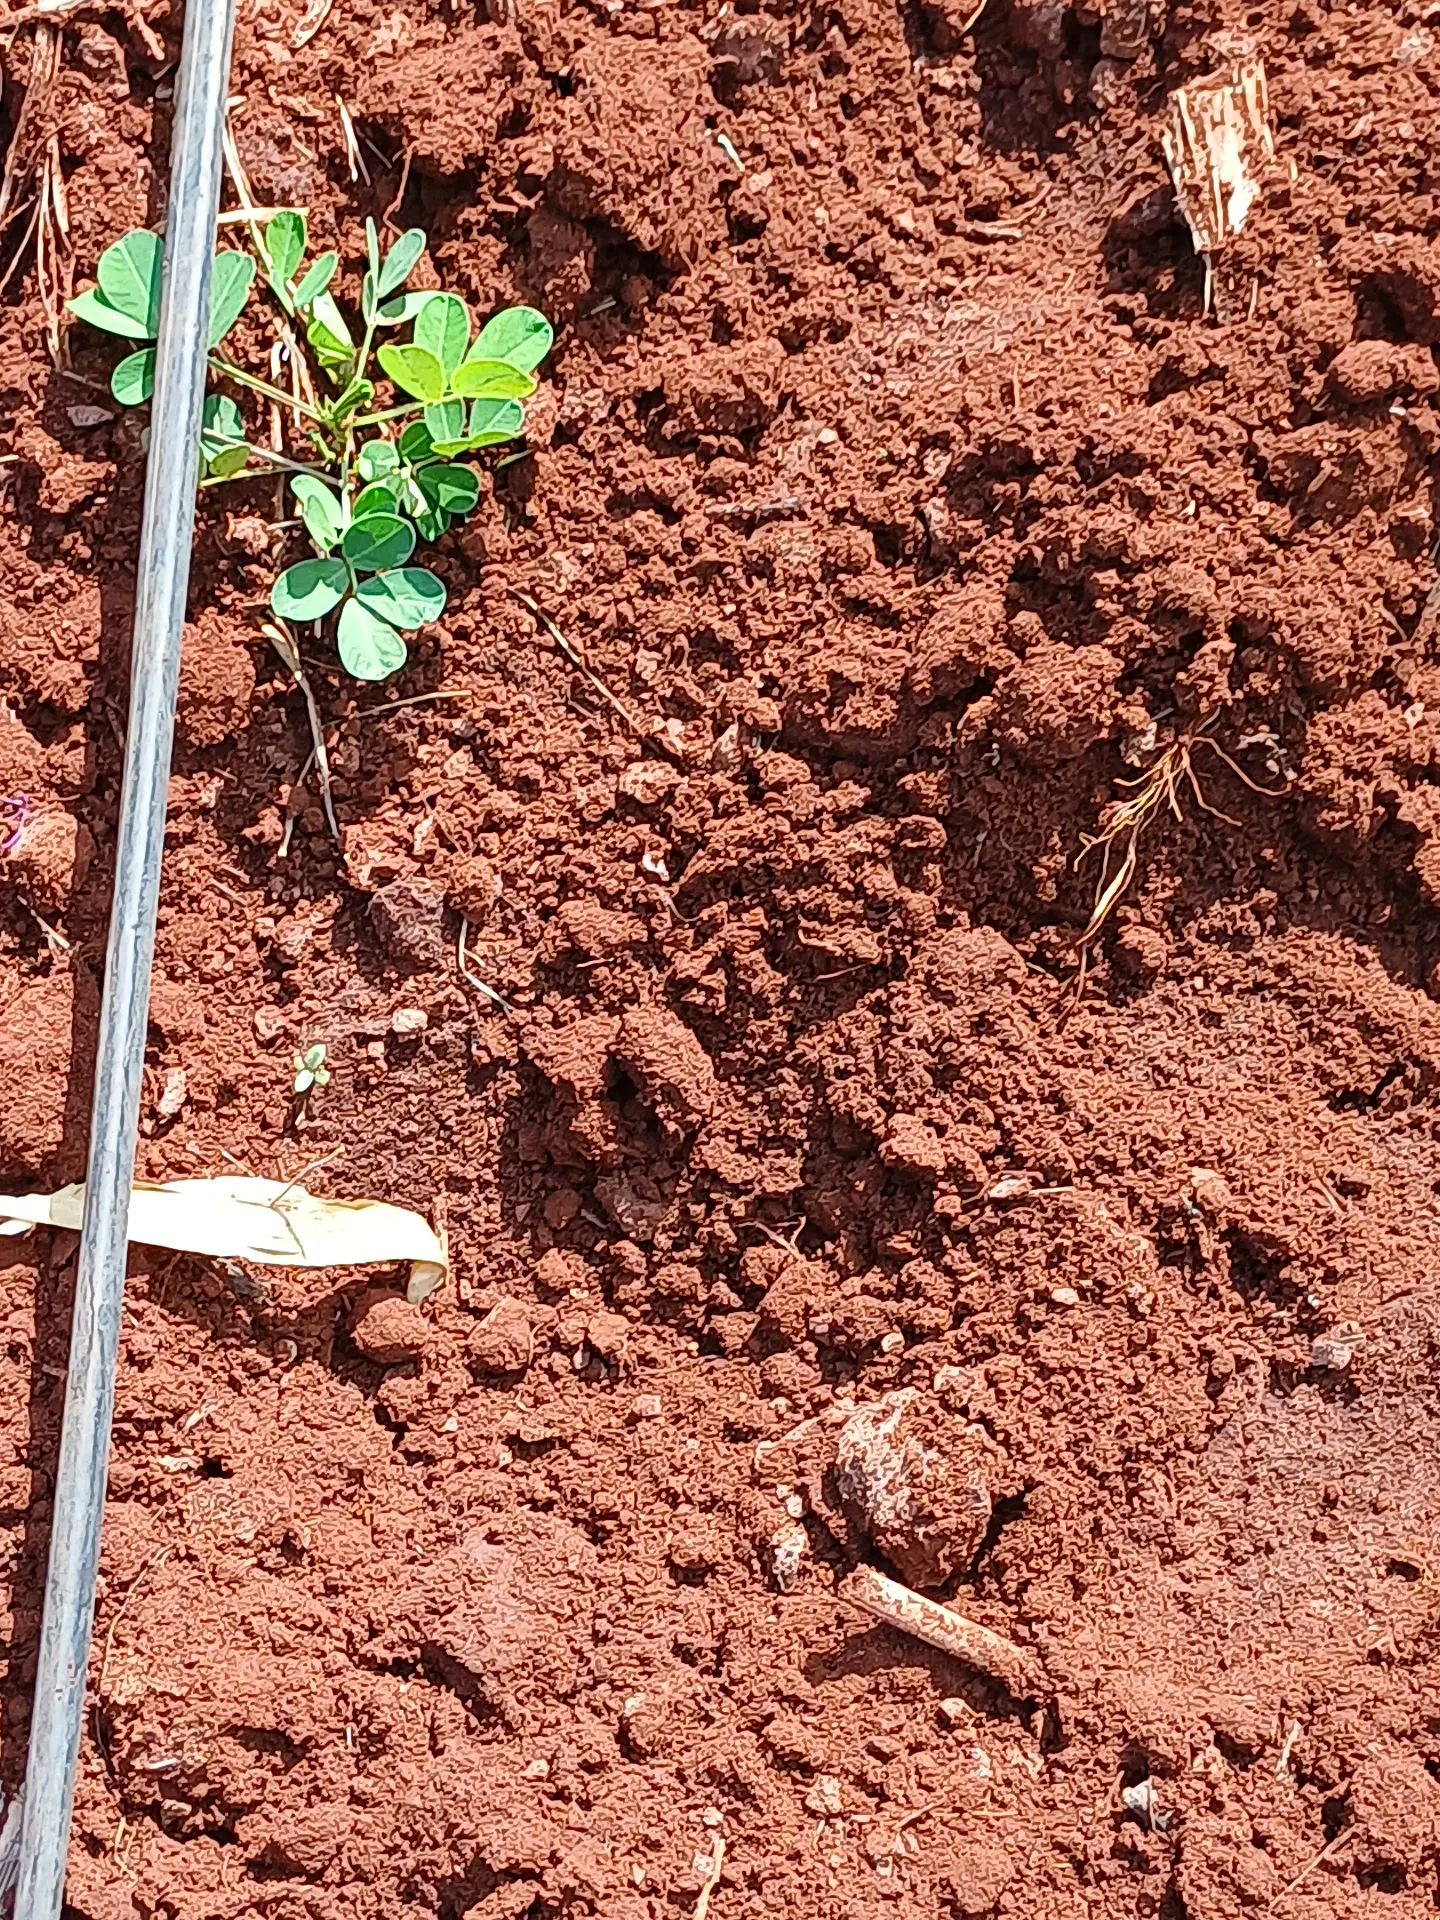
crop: groundnut
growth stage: vegetative
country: Kenya
